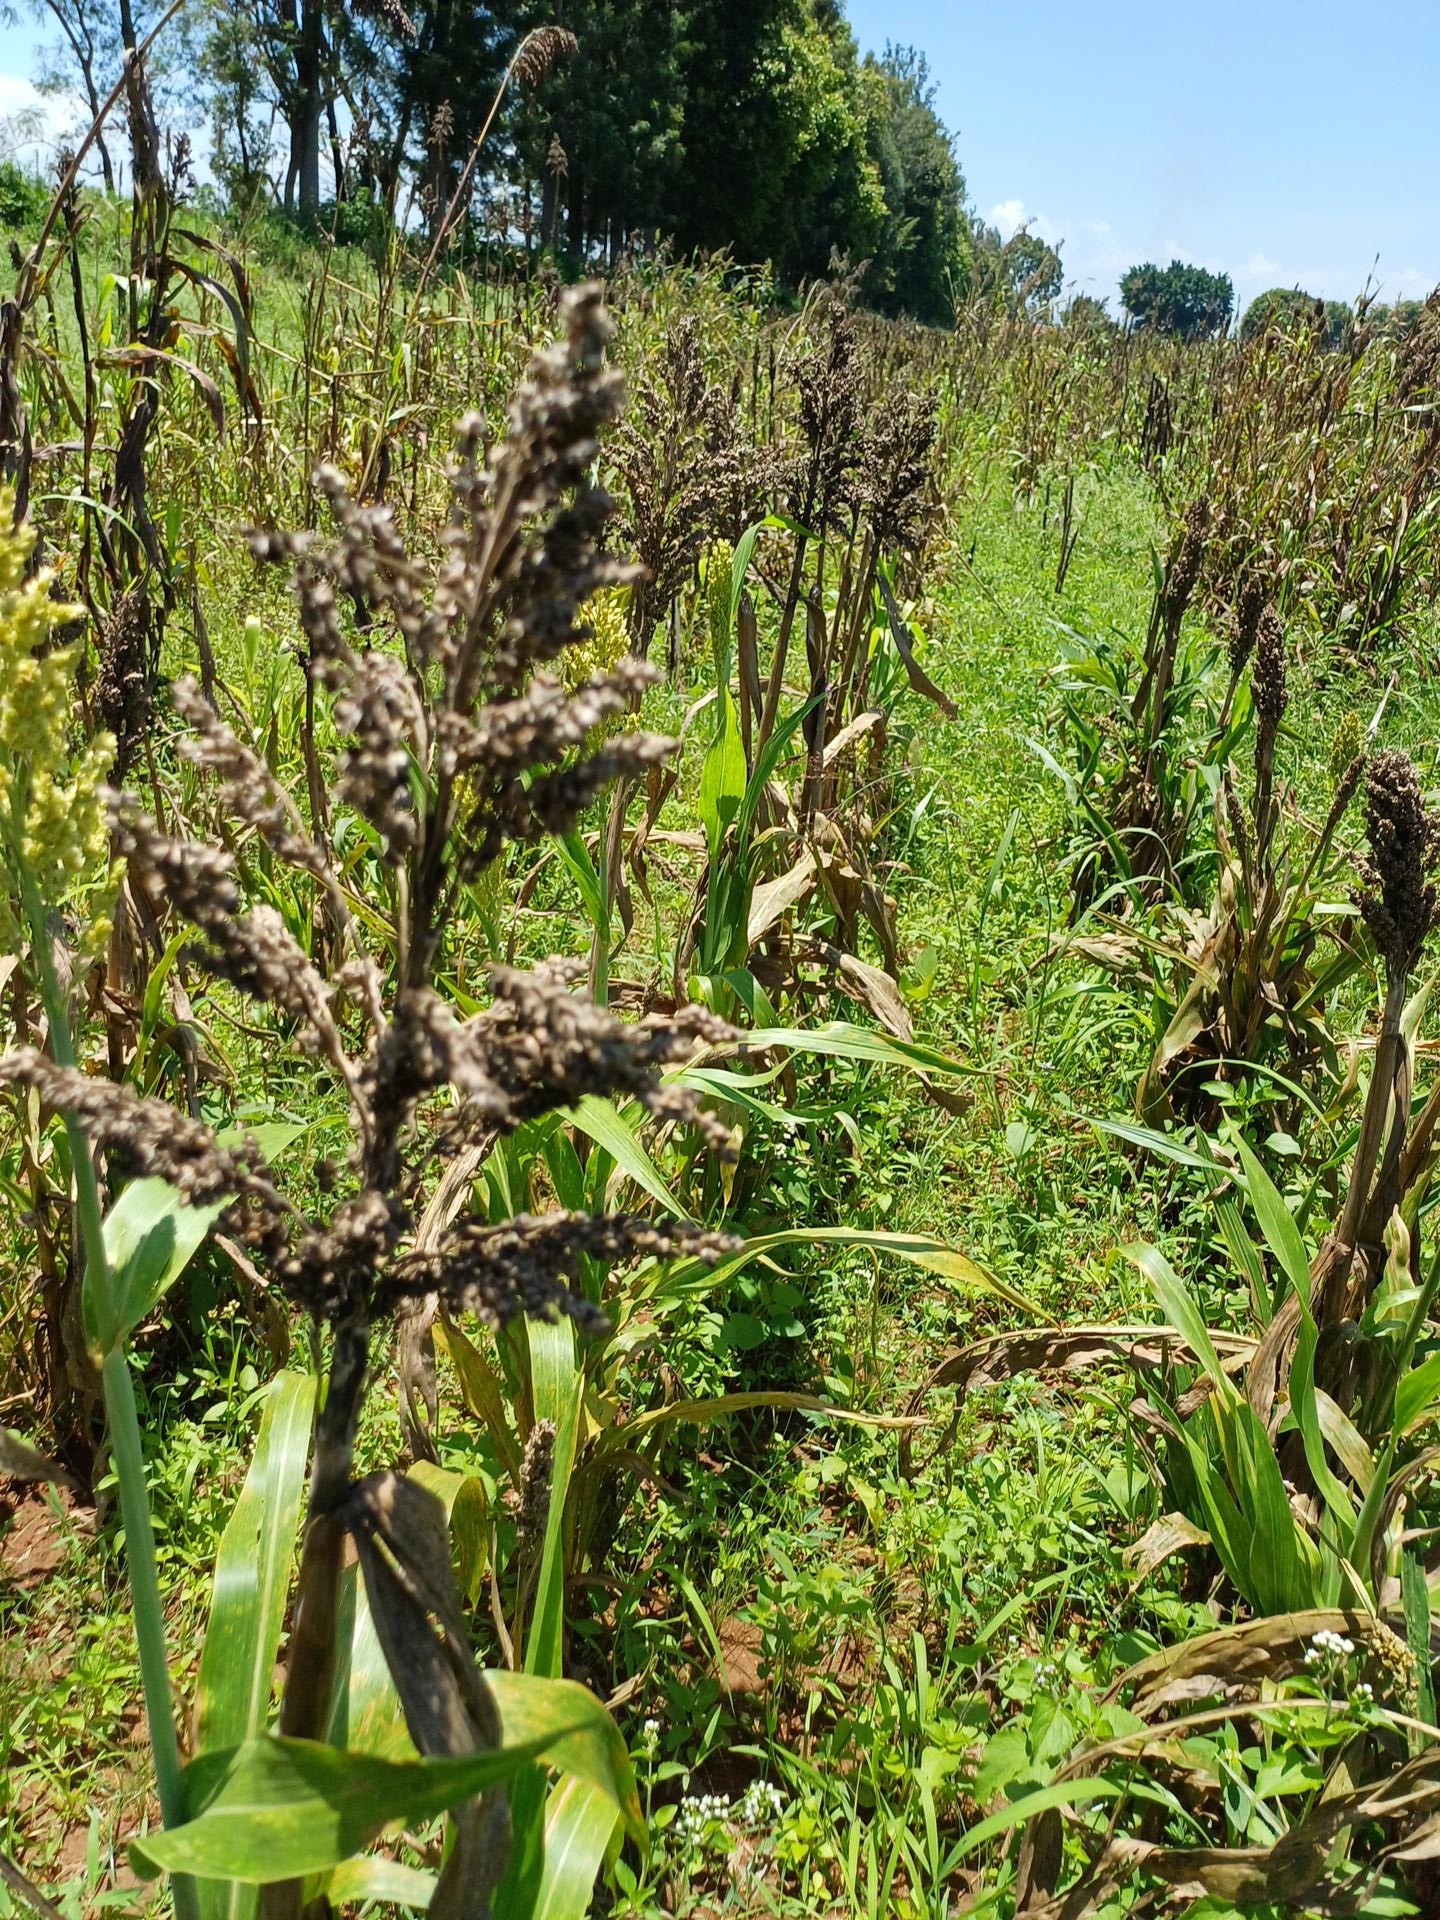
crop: sorghum
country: Kenya
